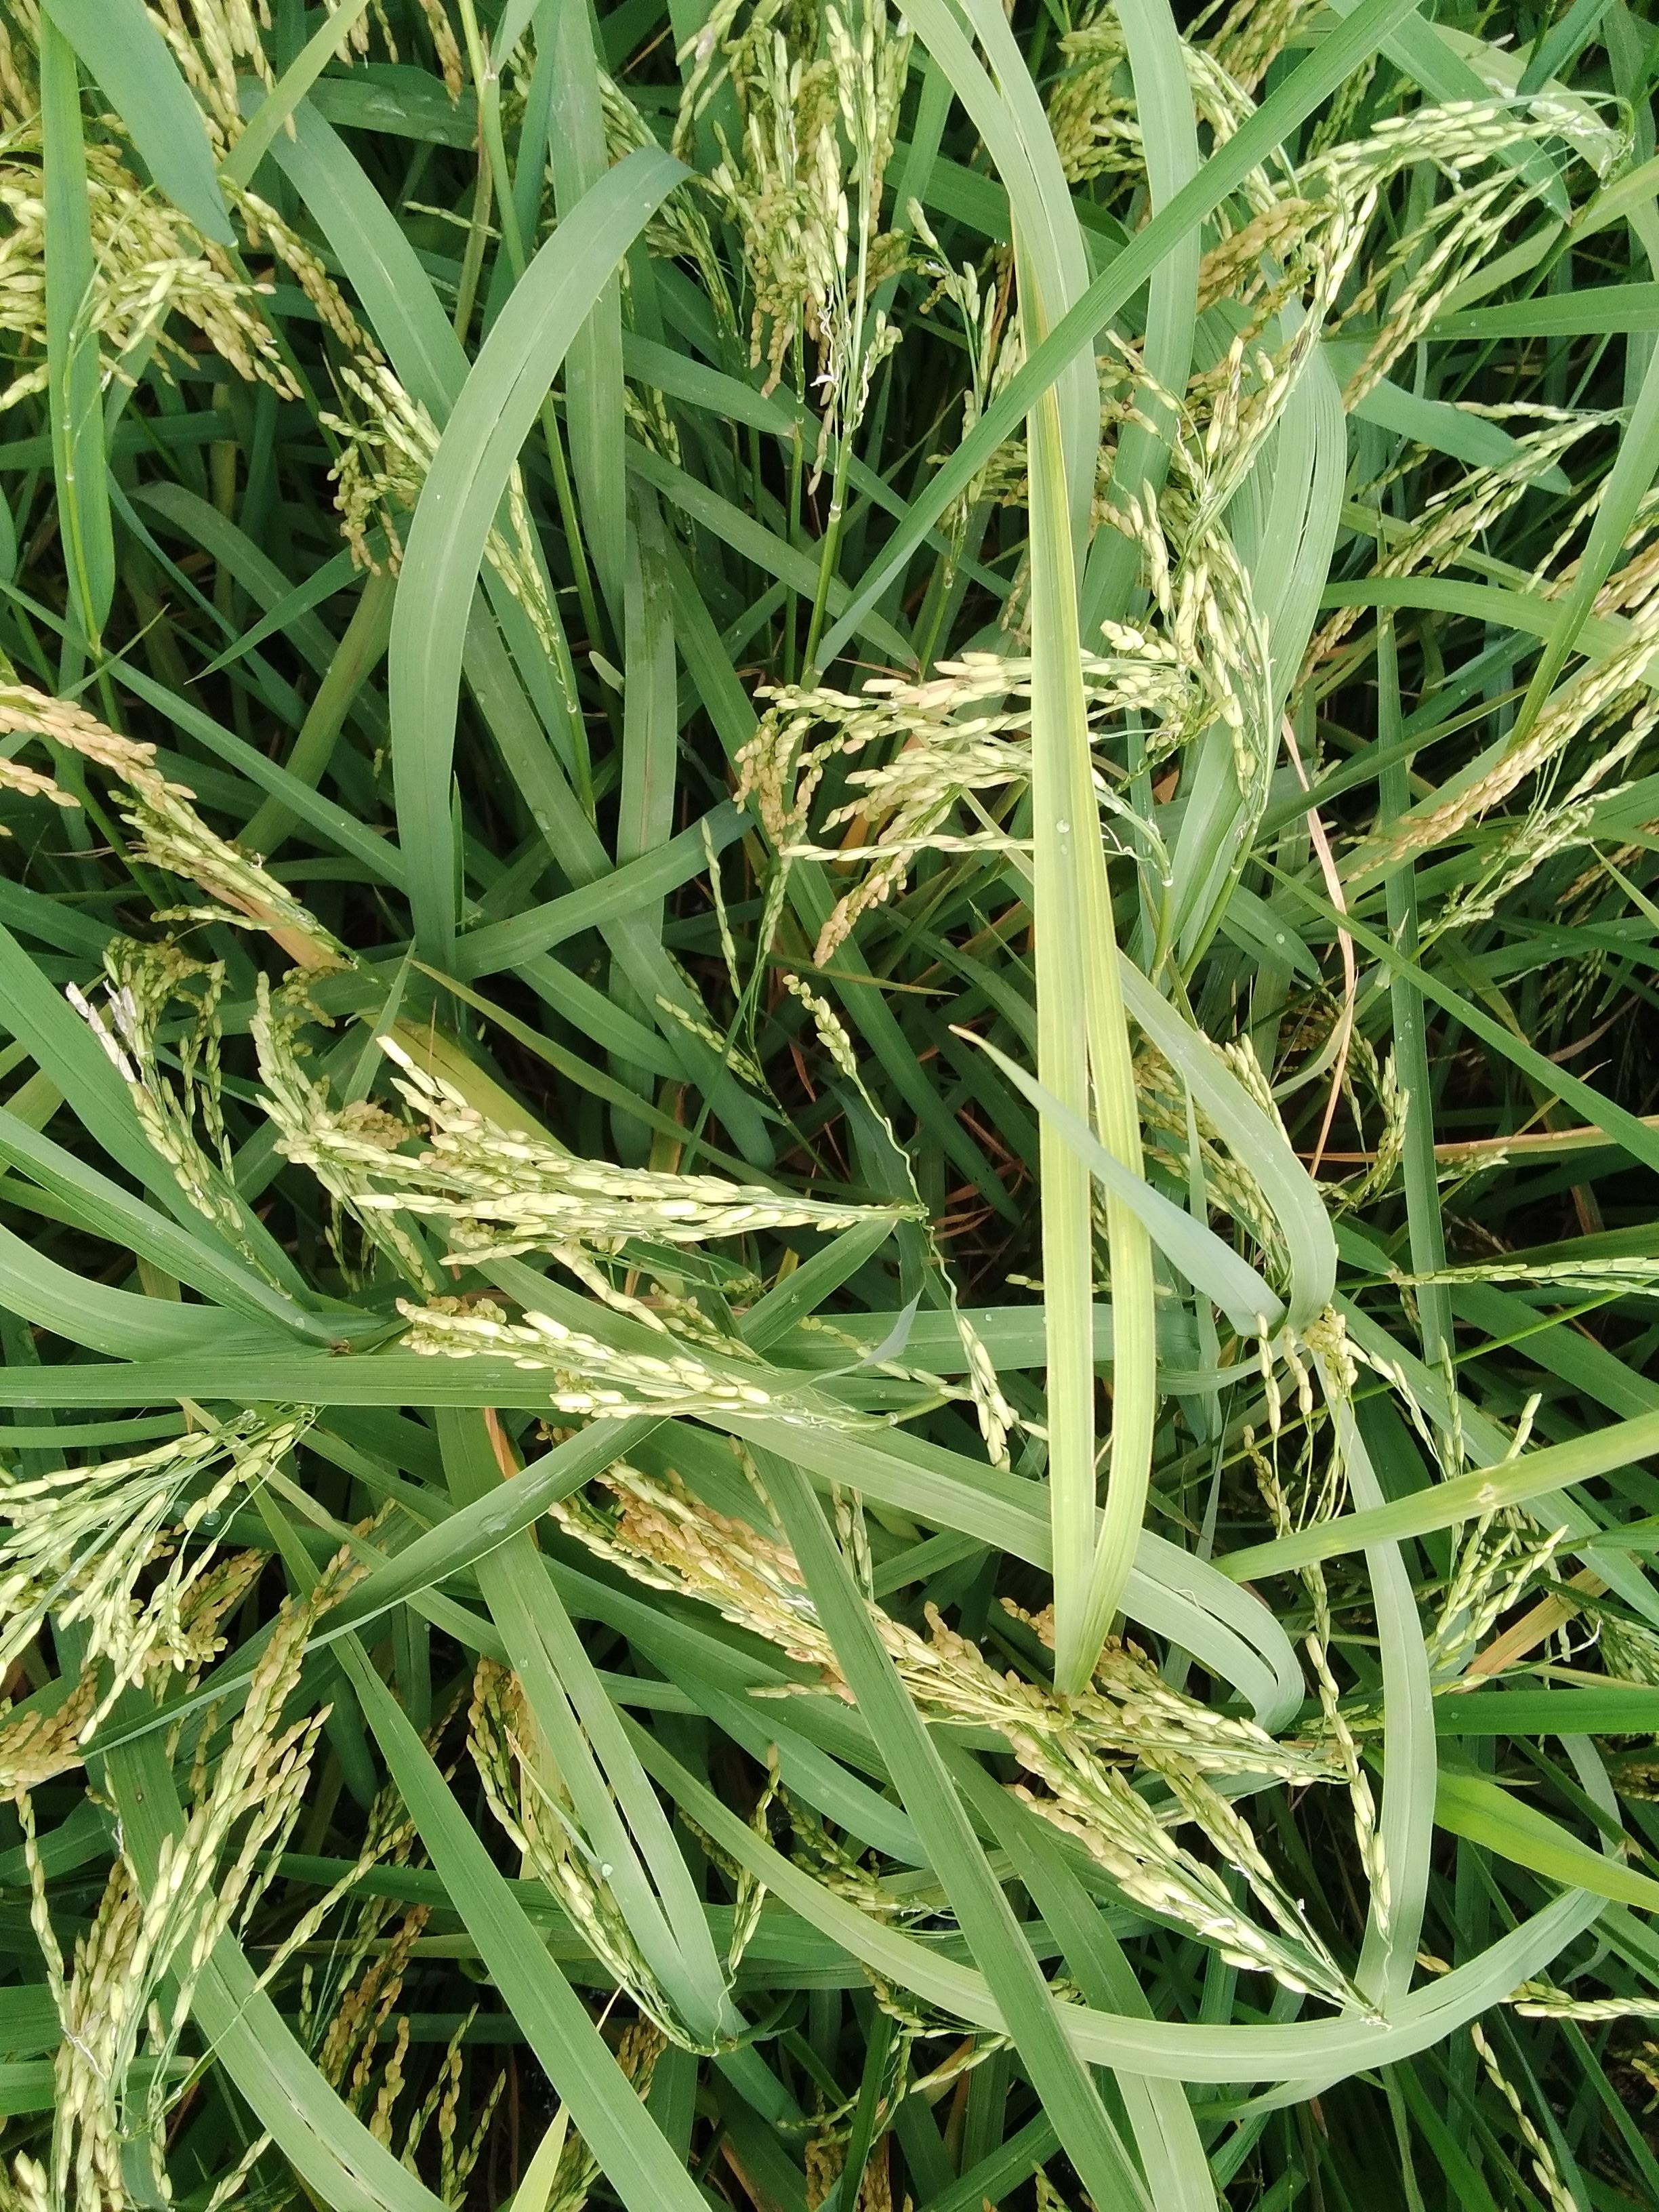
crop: rice
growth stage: ripening
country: Nigeria
